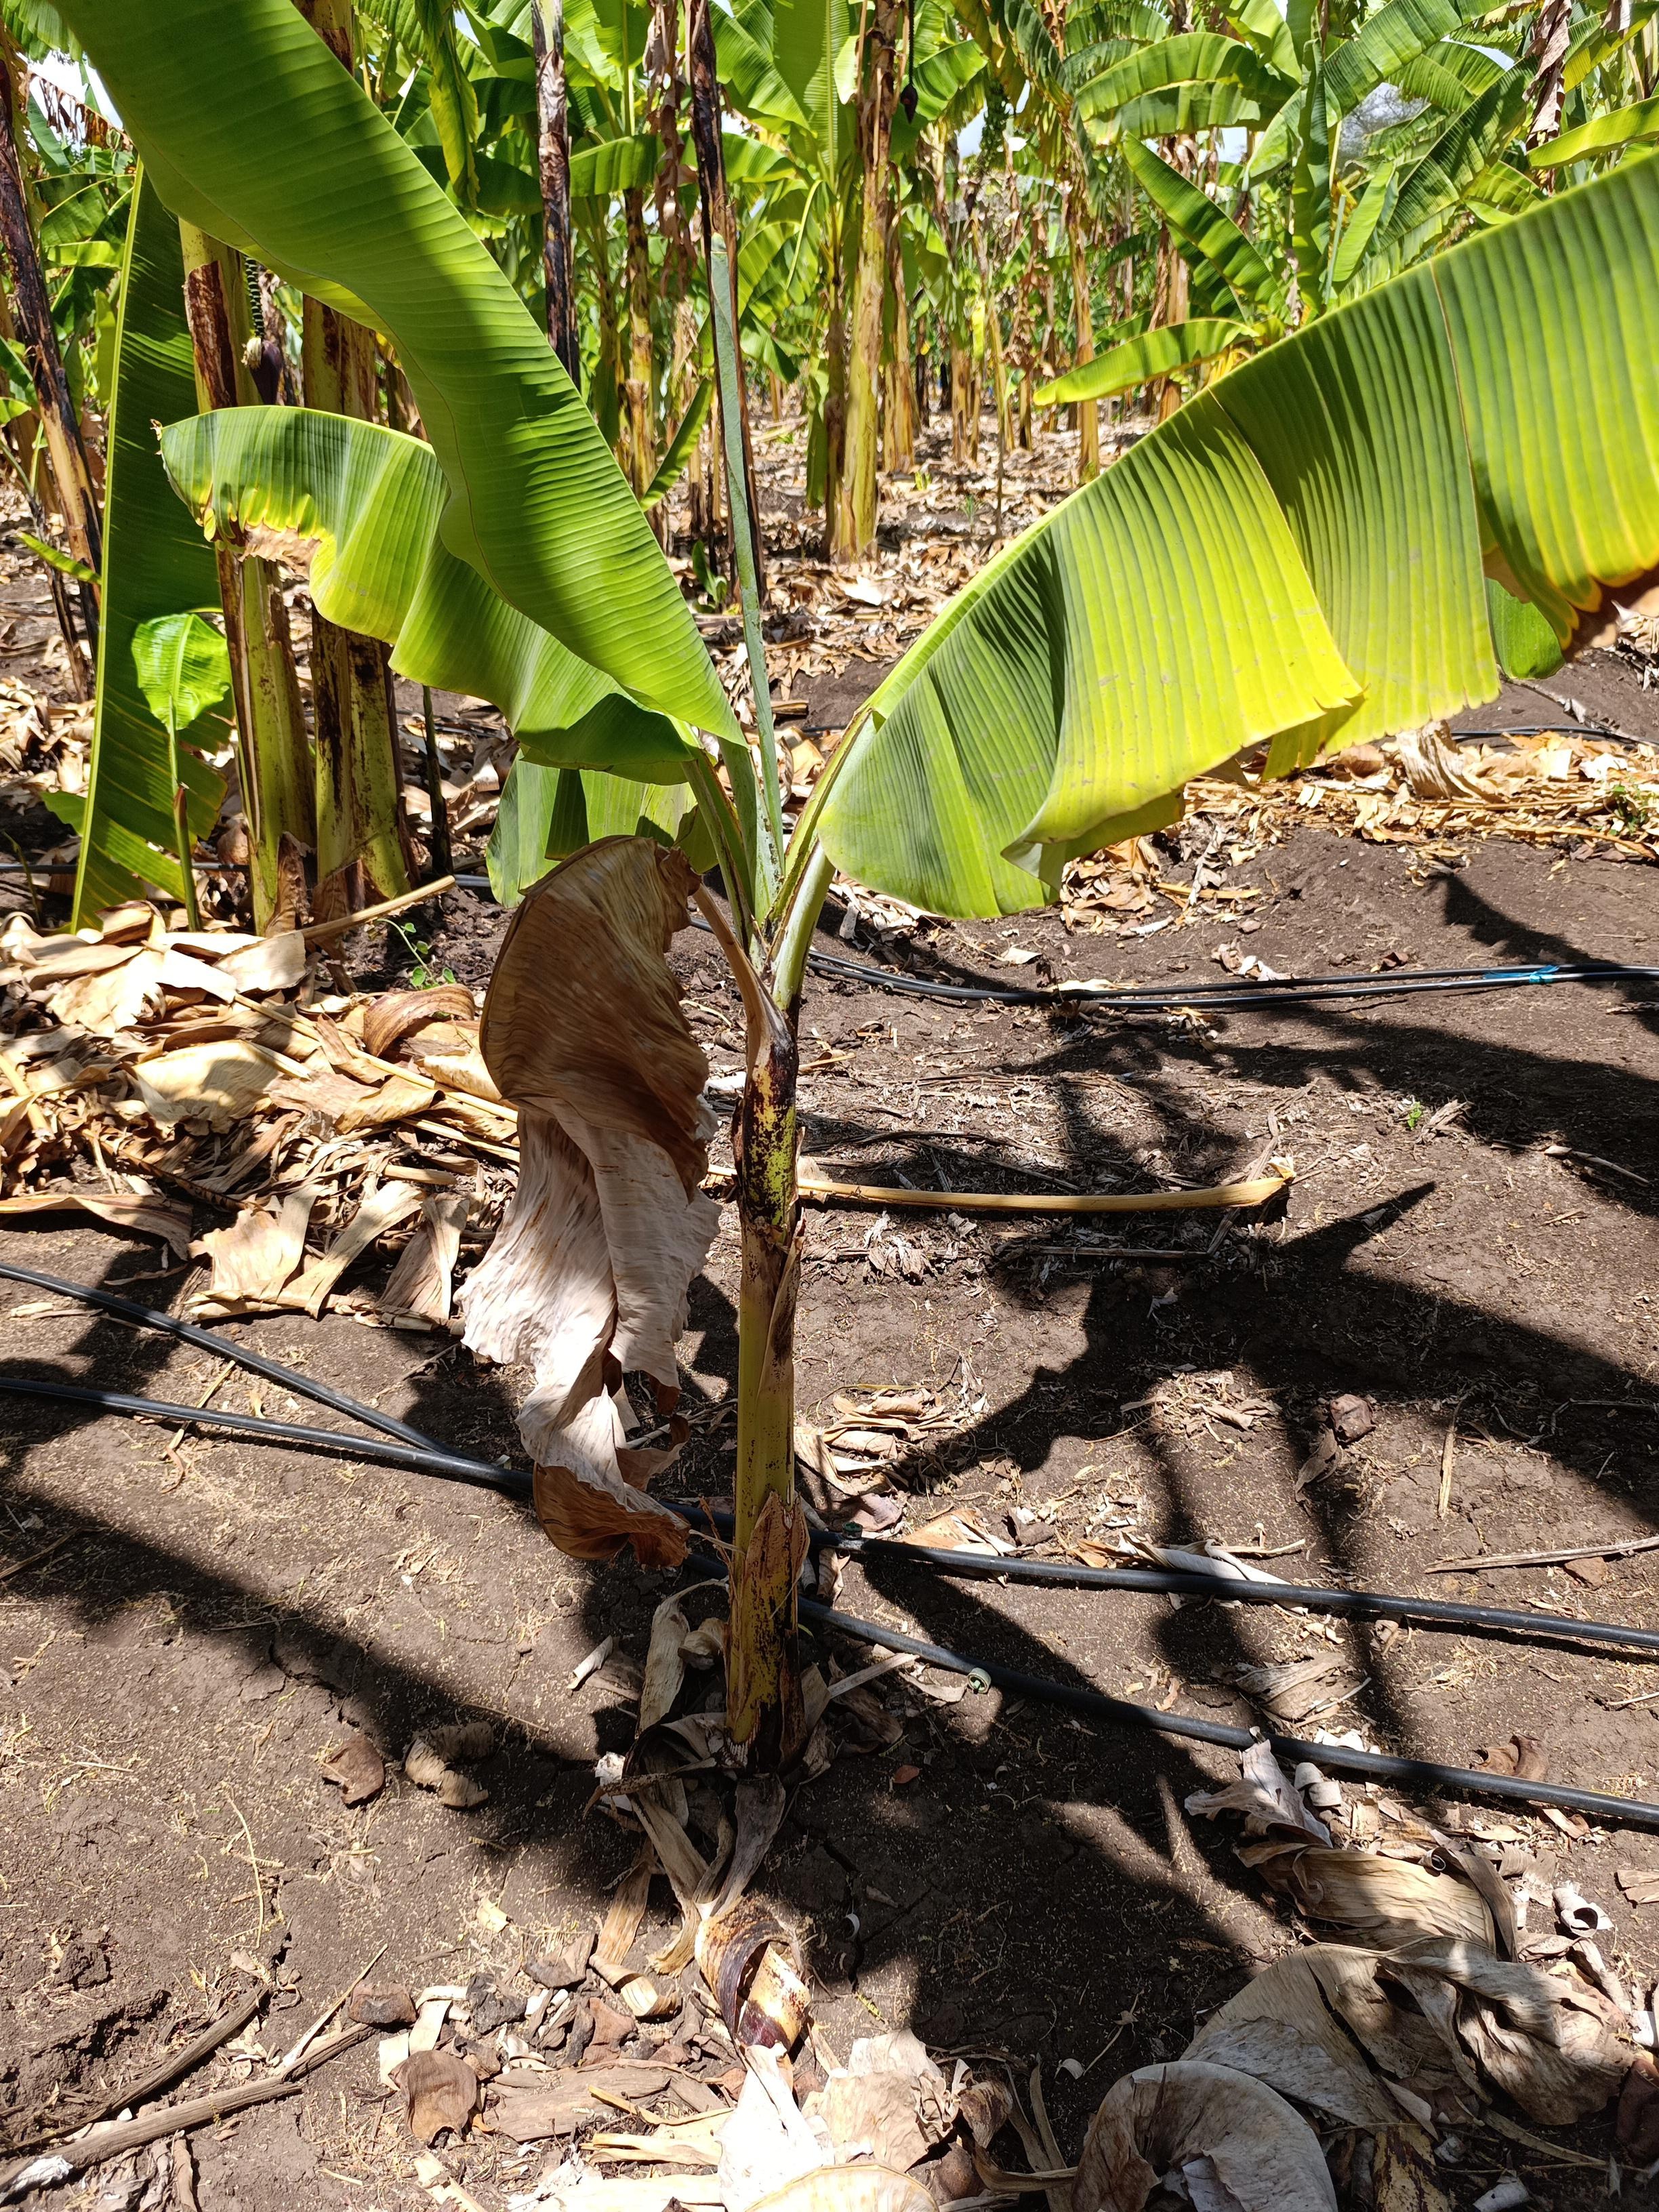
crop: banana
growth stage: vegetative
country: Tanzania
